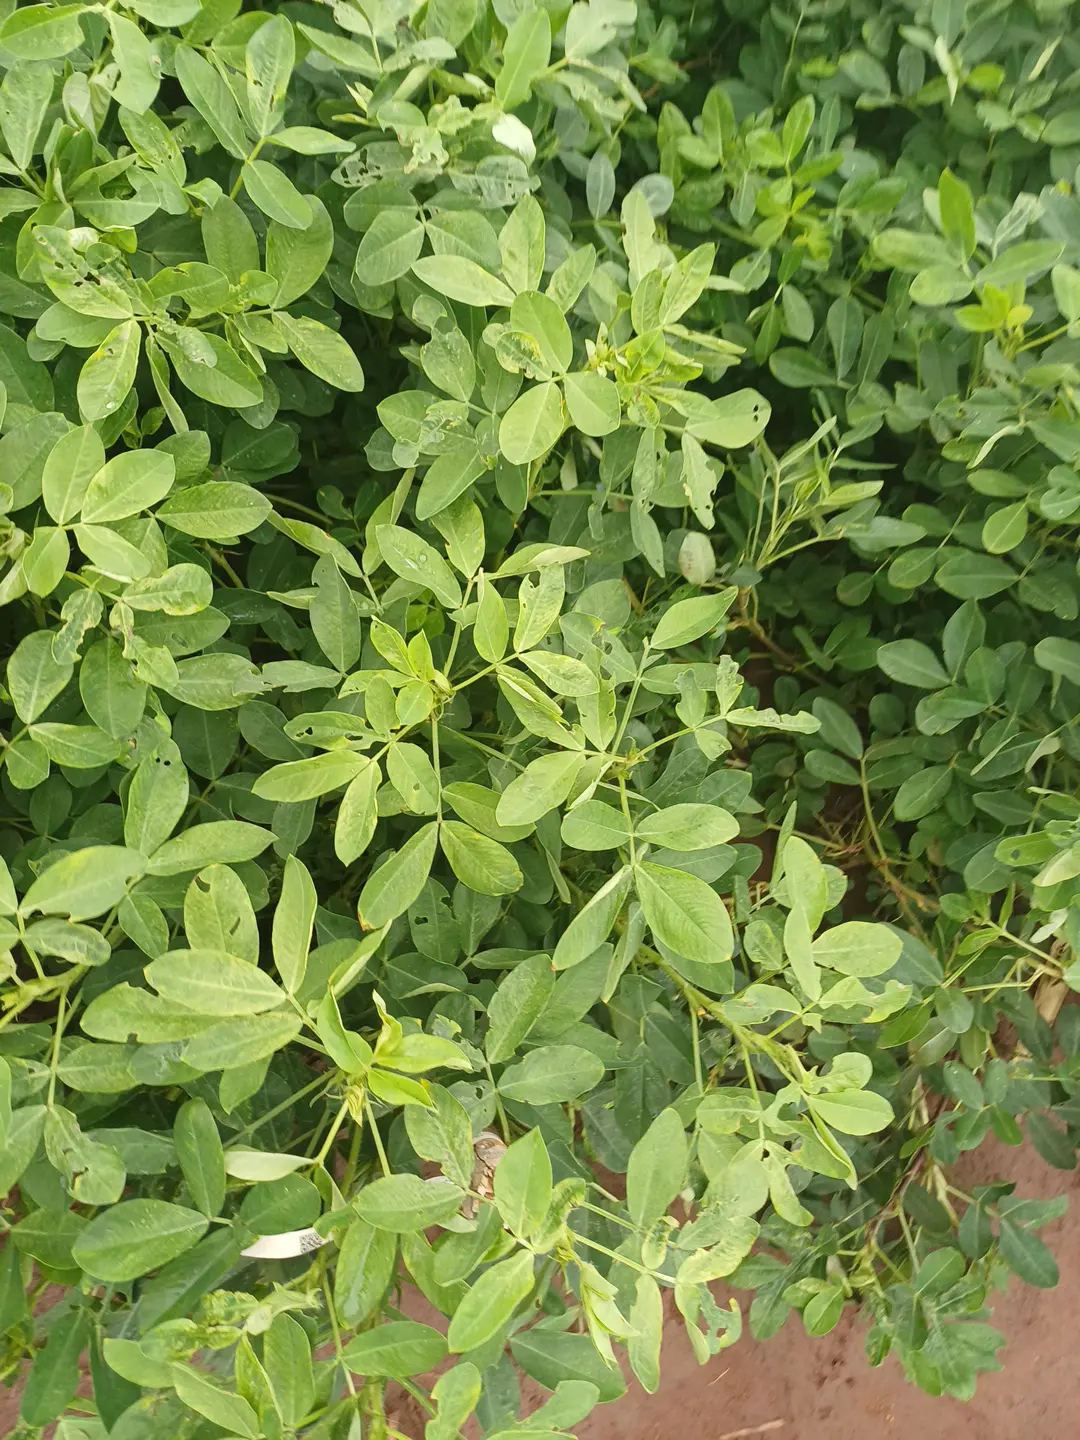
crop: groundnut
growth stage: pegging
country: Kenya
